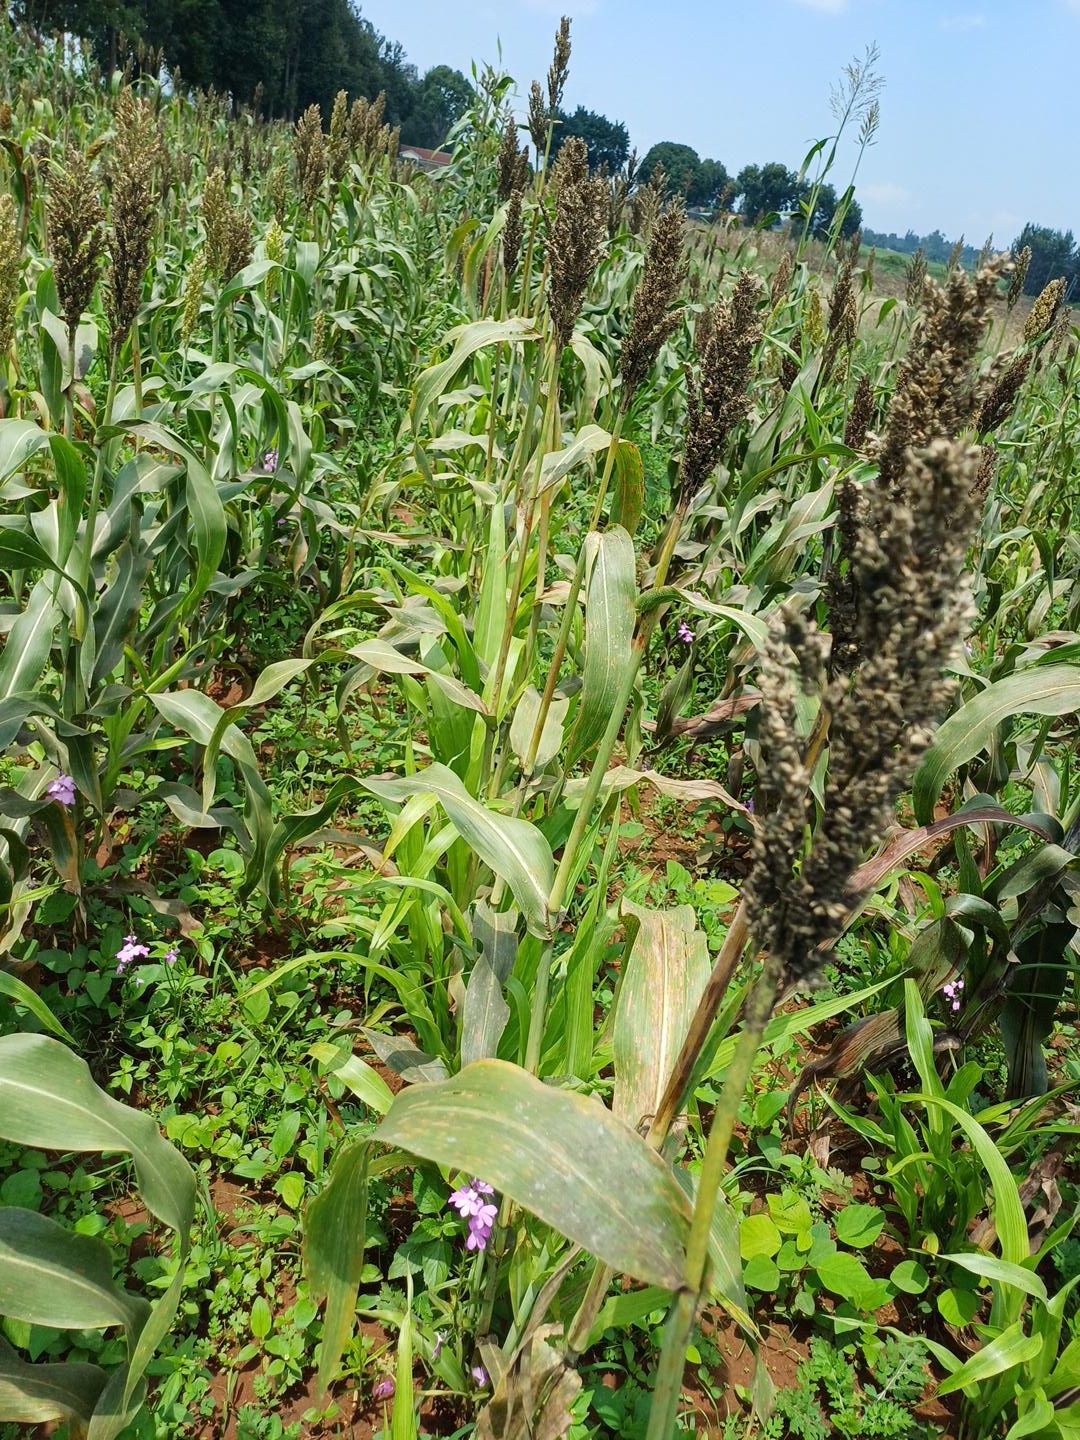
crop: sorghum
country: Kenya
